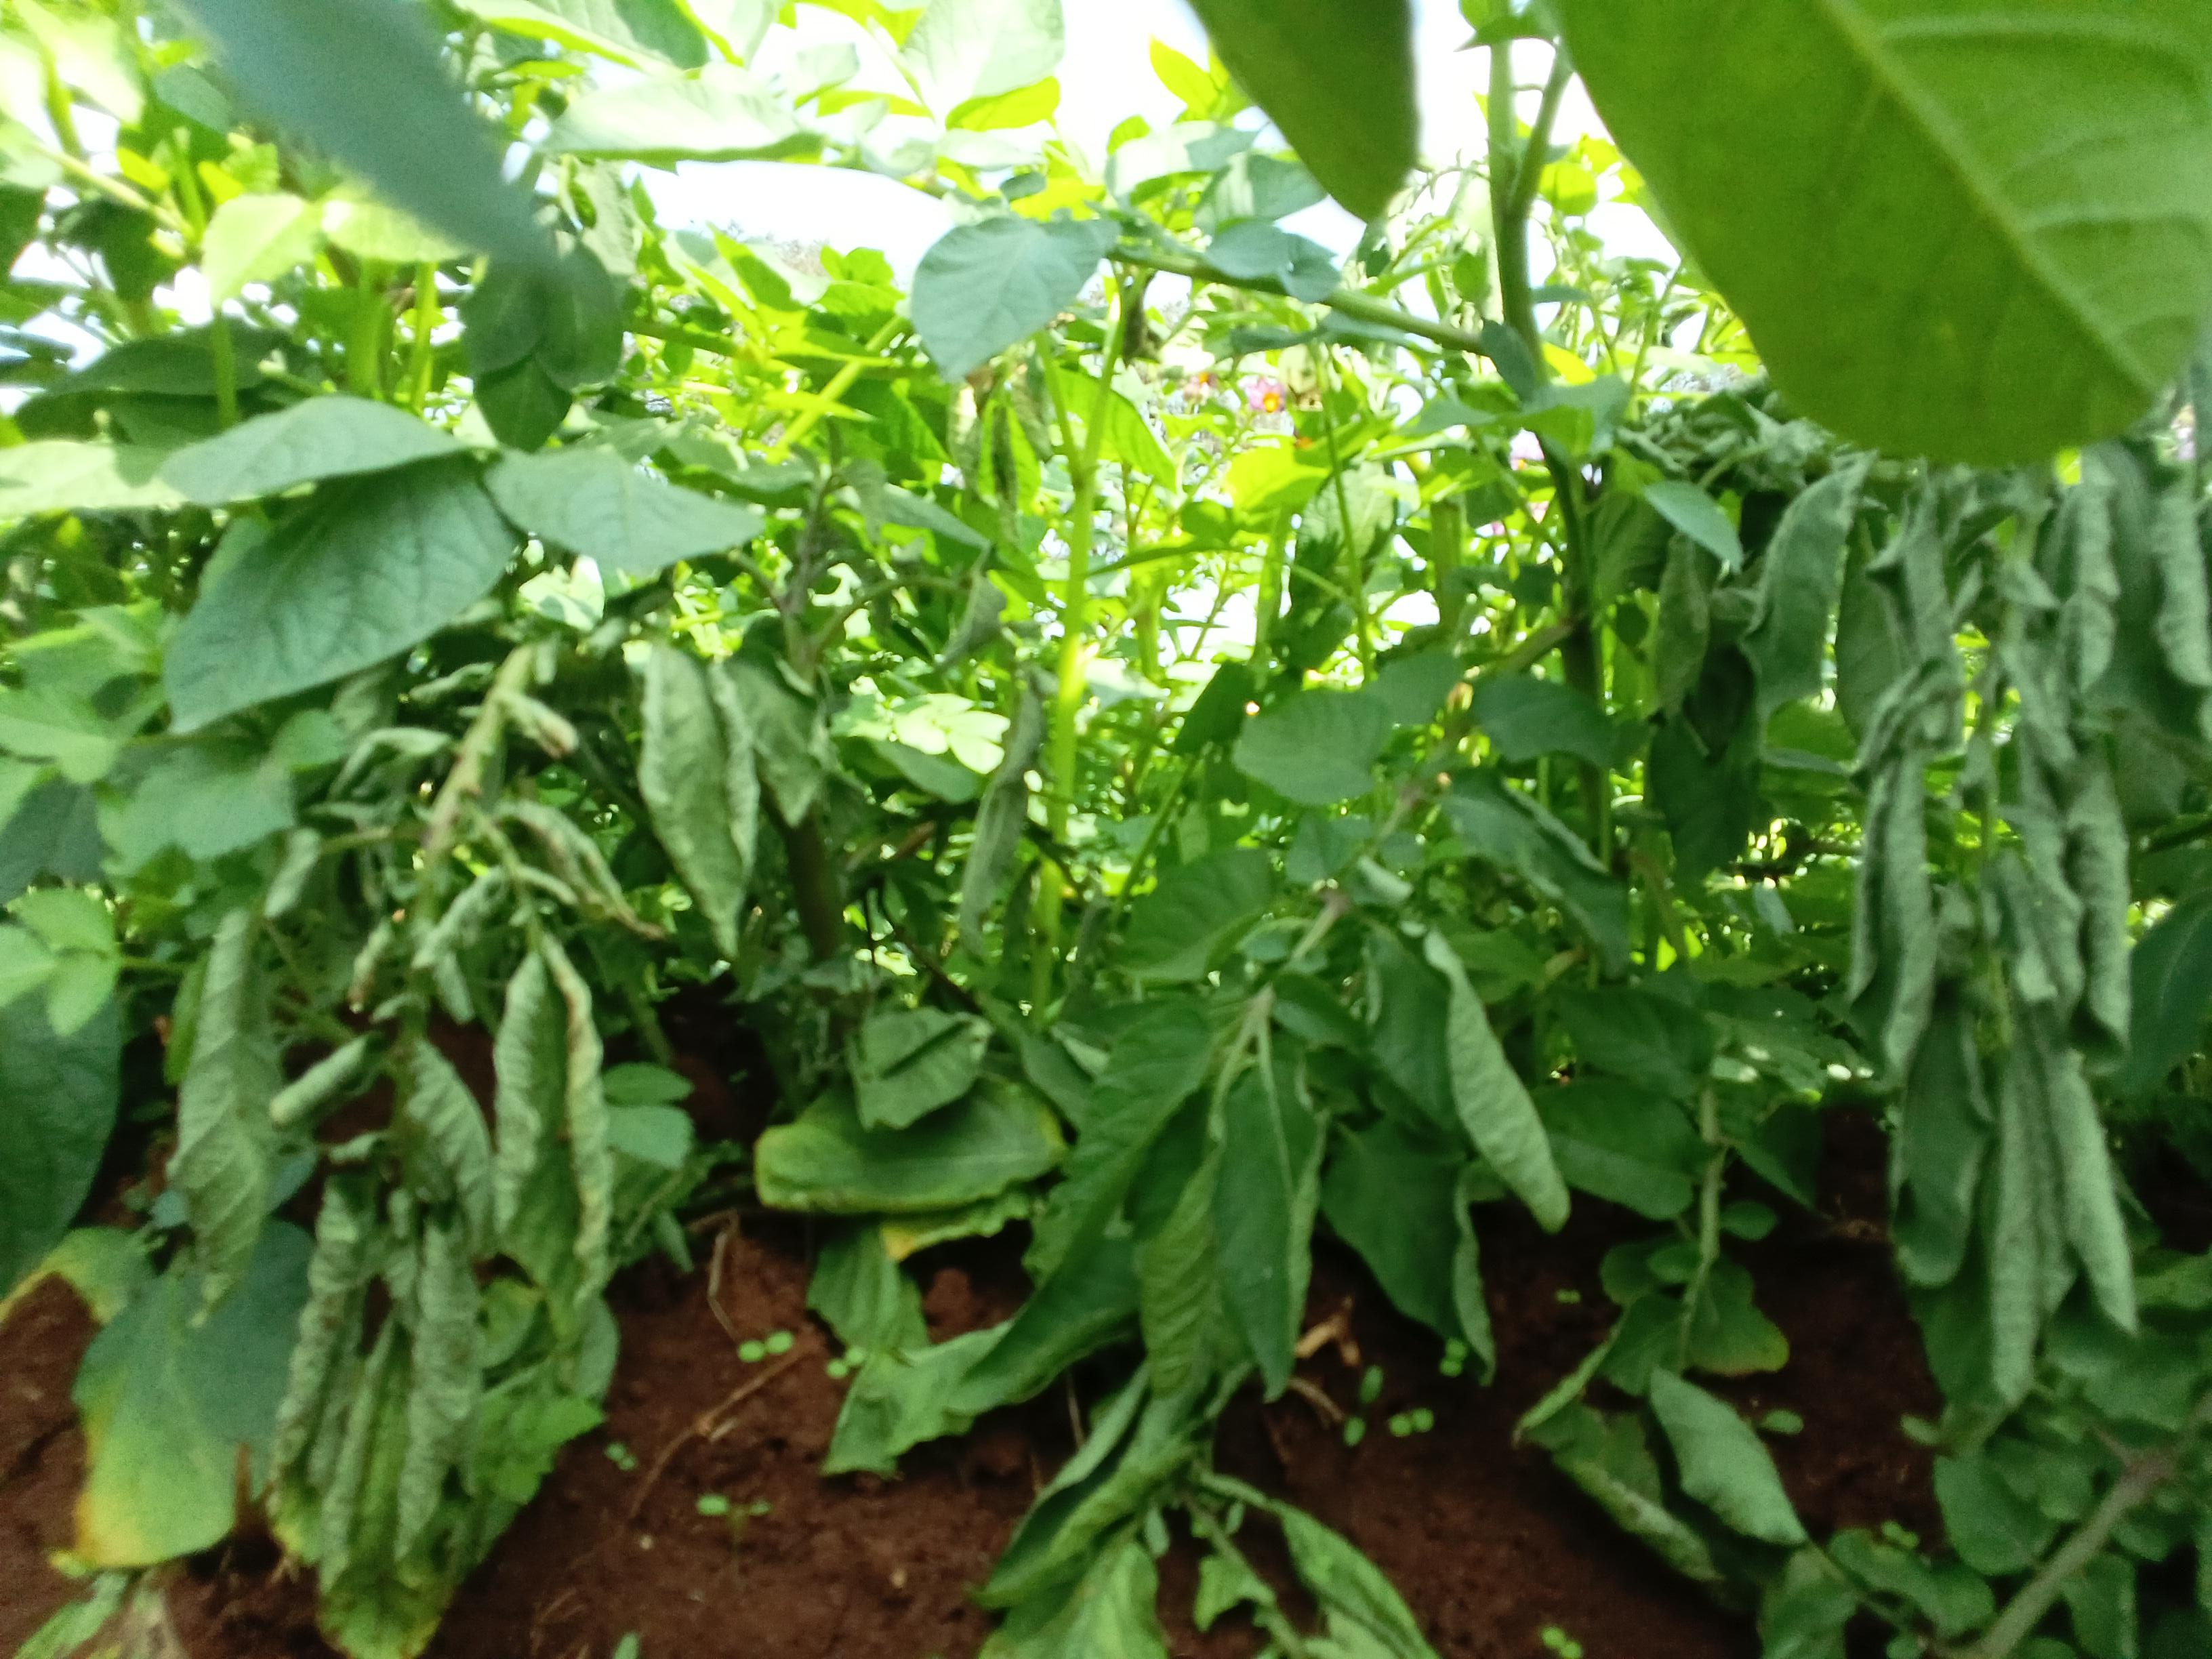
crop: potato
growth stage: flowering
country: Kenya
